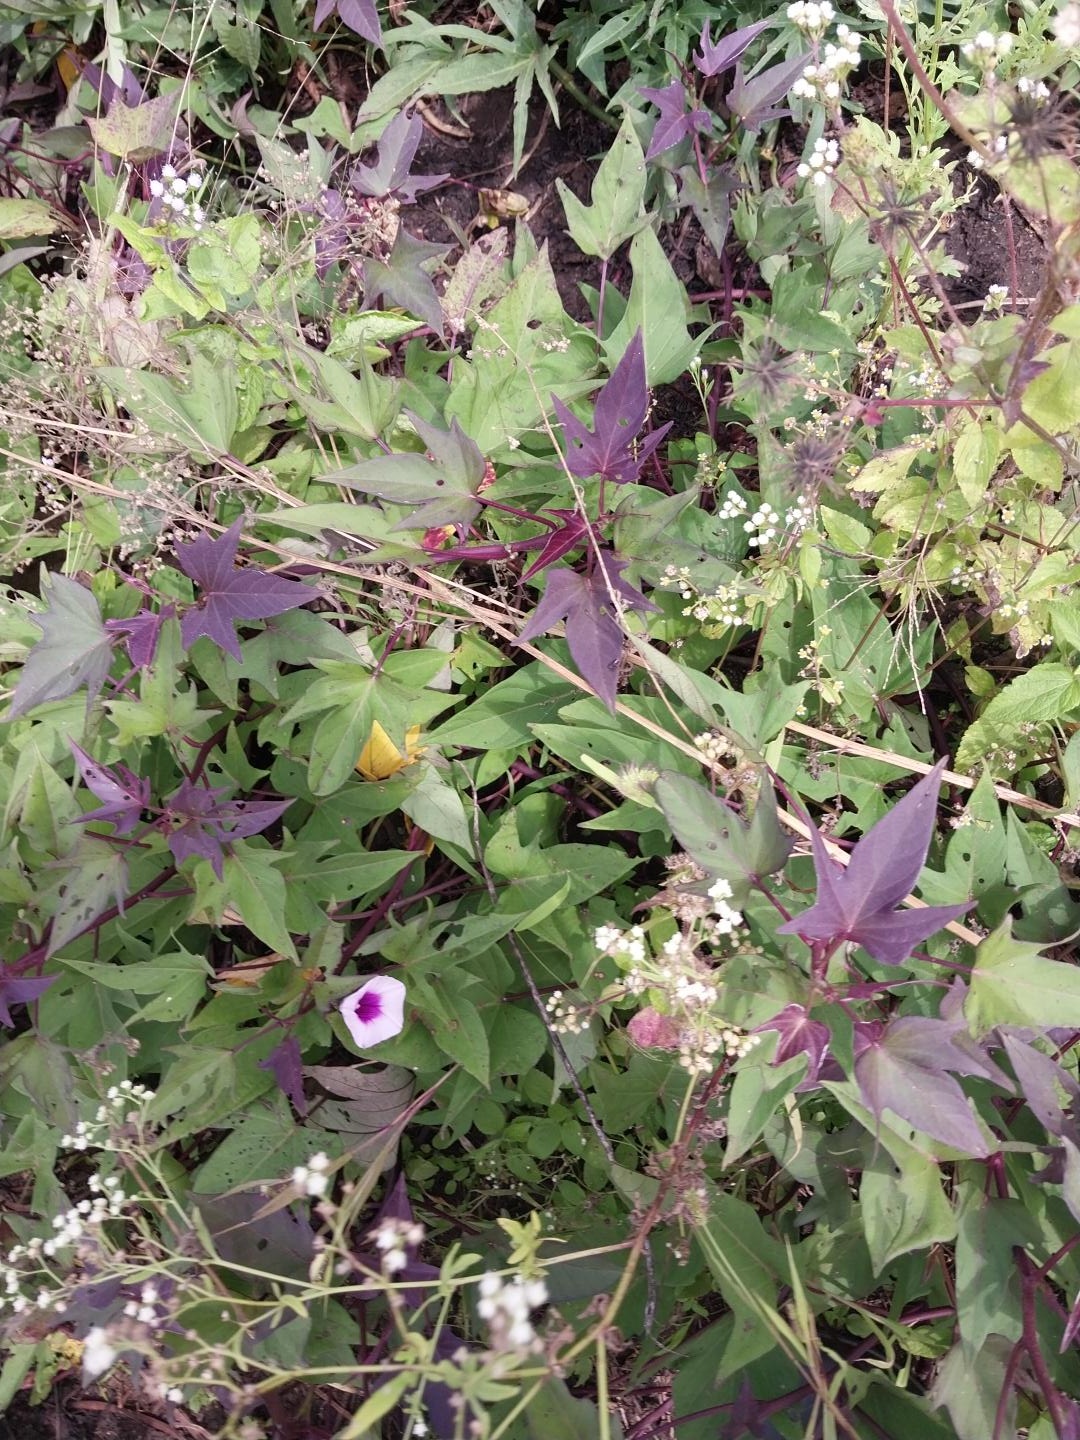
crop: sweet potato
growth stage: development pod
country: Tanzania
